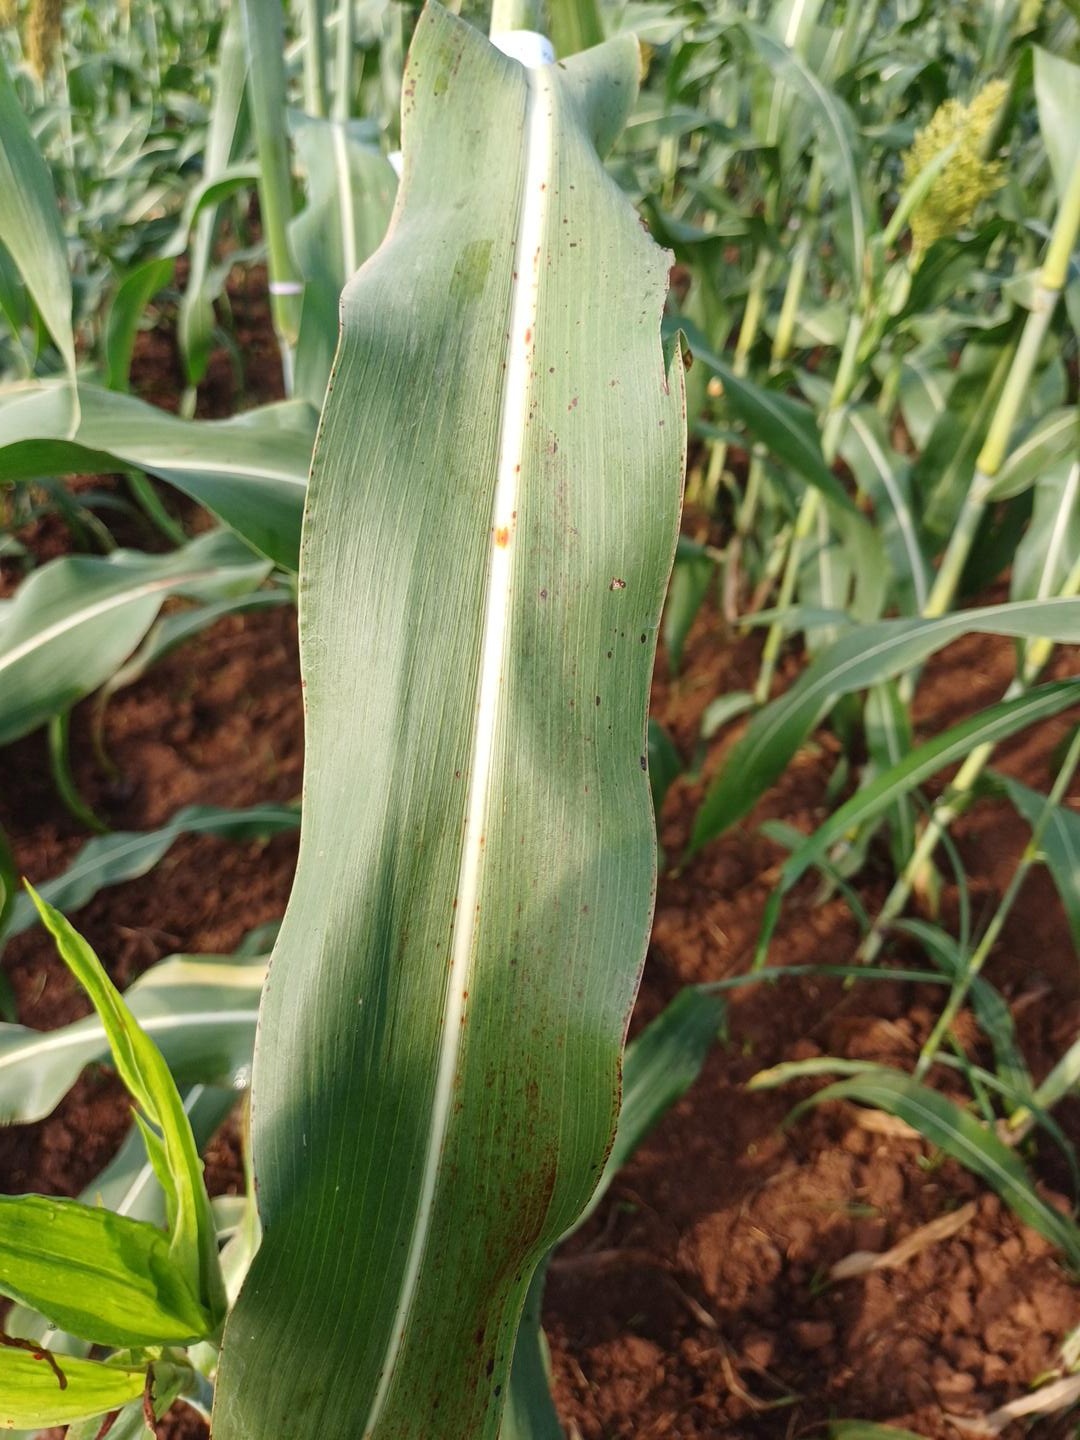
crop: sorghum
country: Kenya
